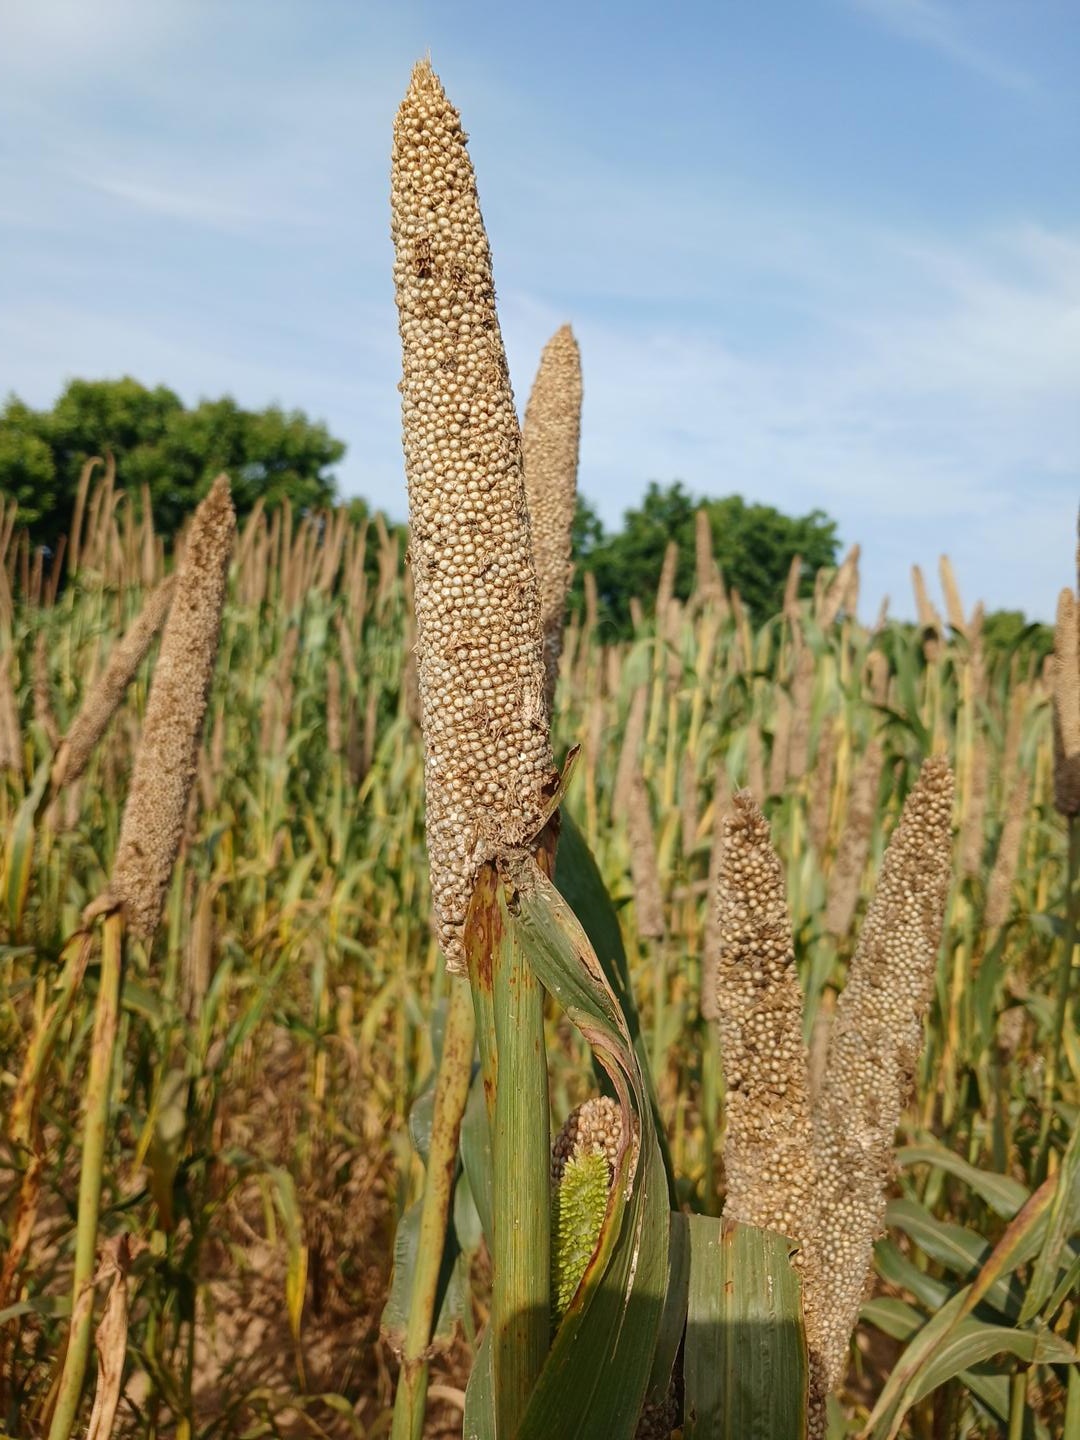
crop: pearl millet
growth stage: maturity
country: Senegal
